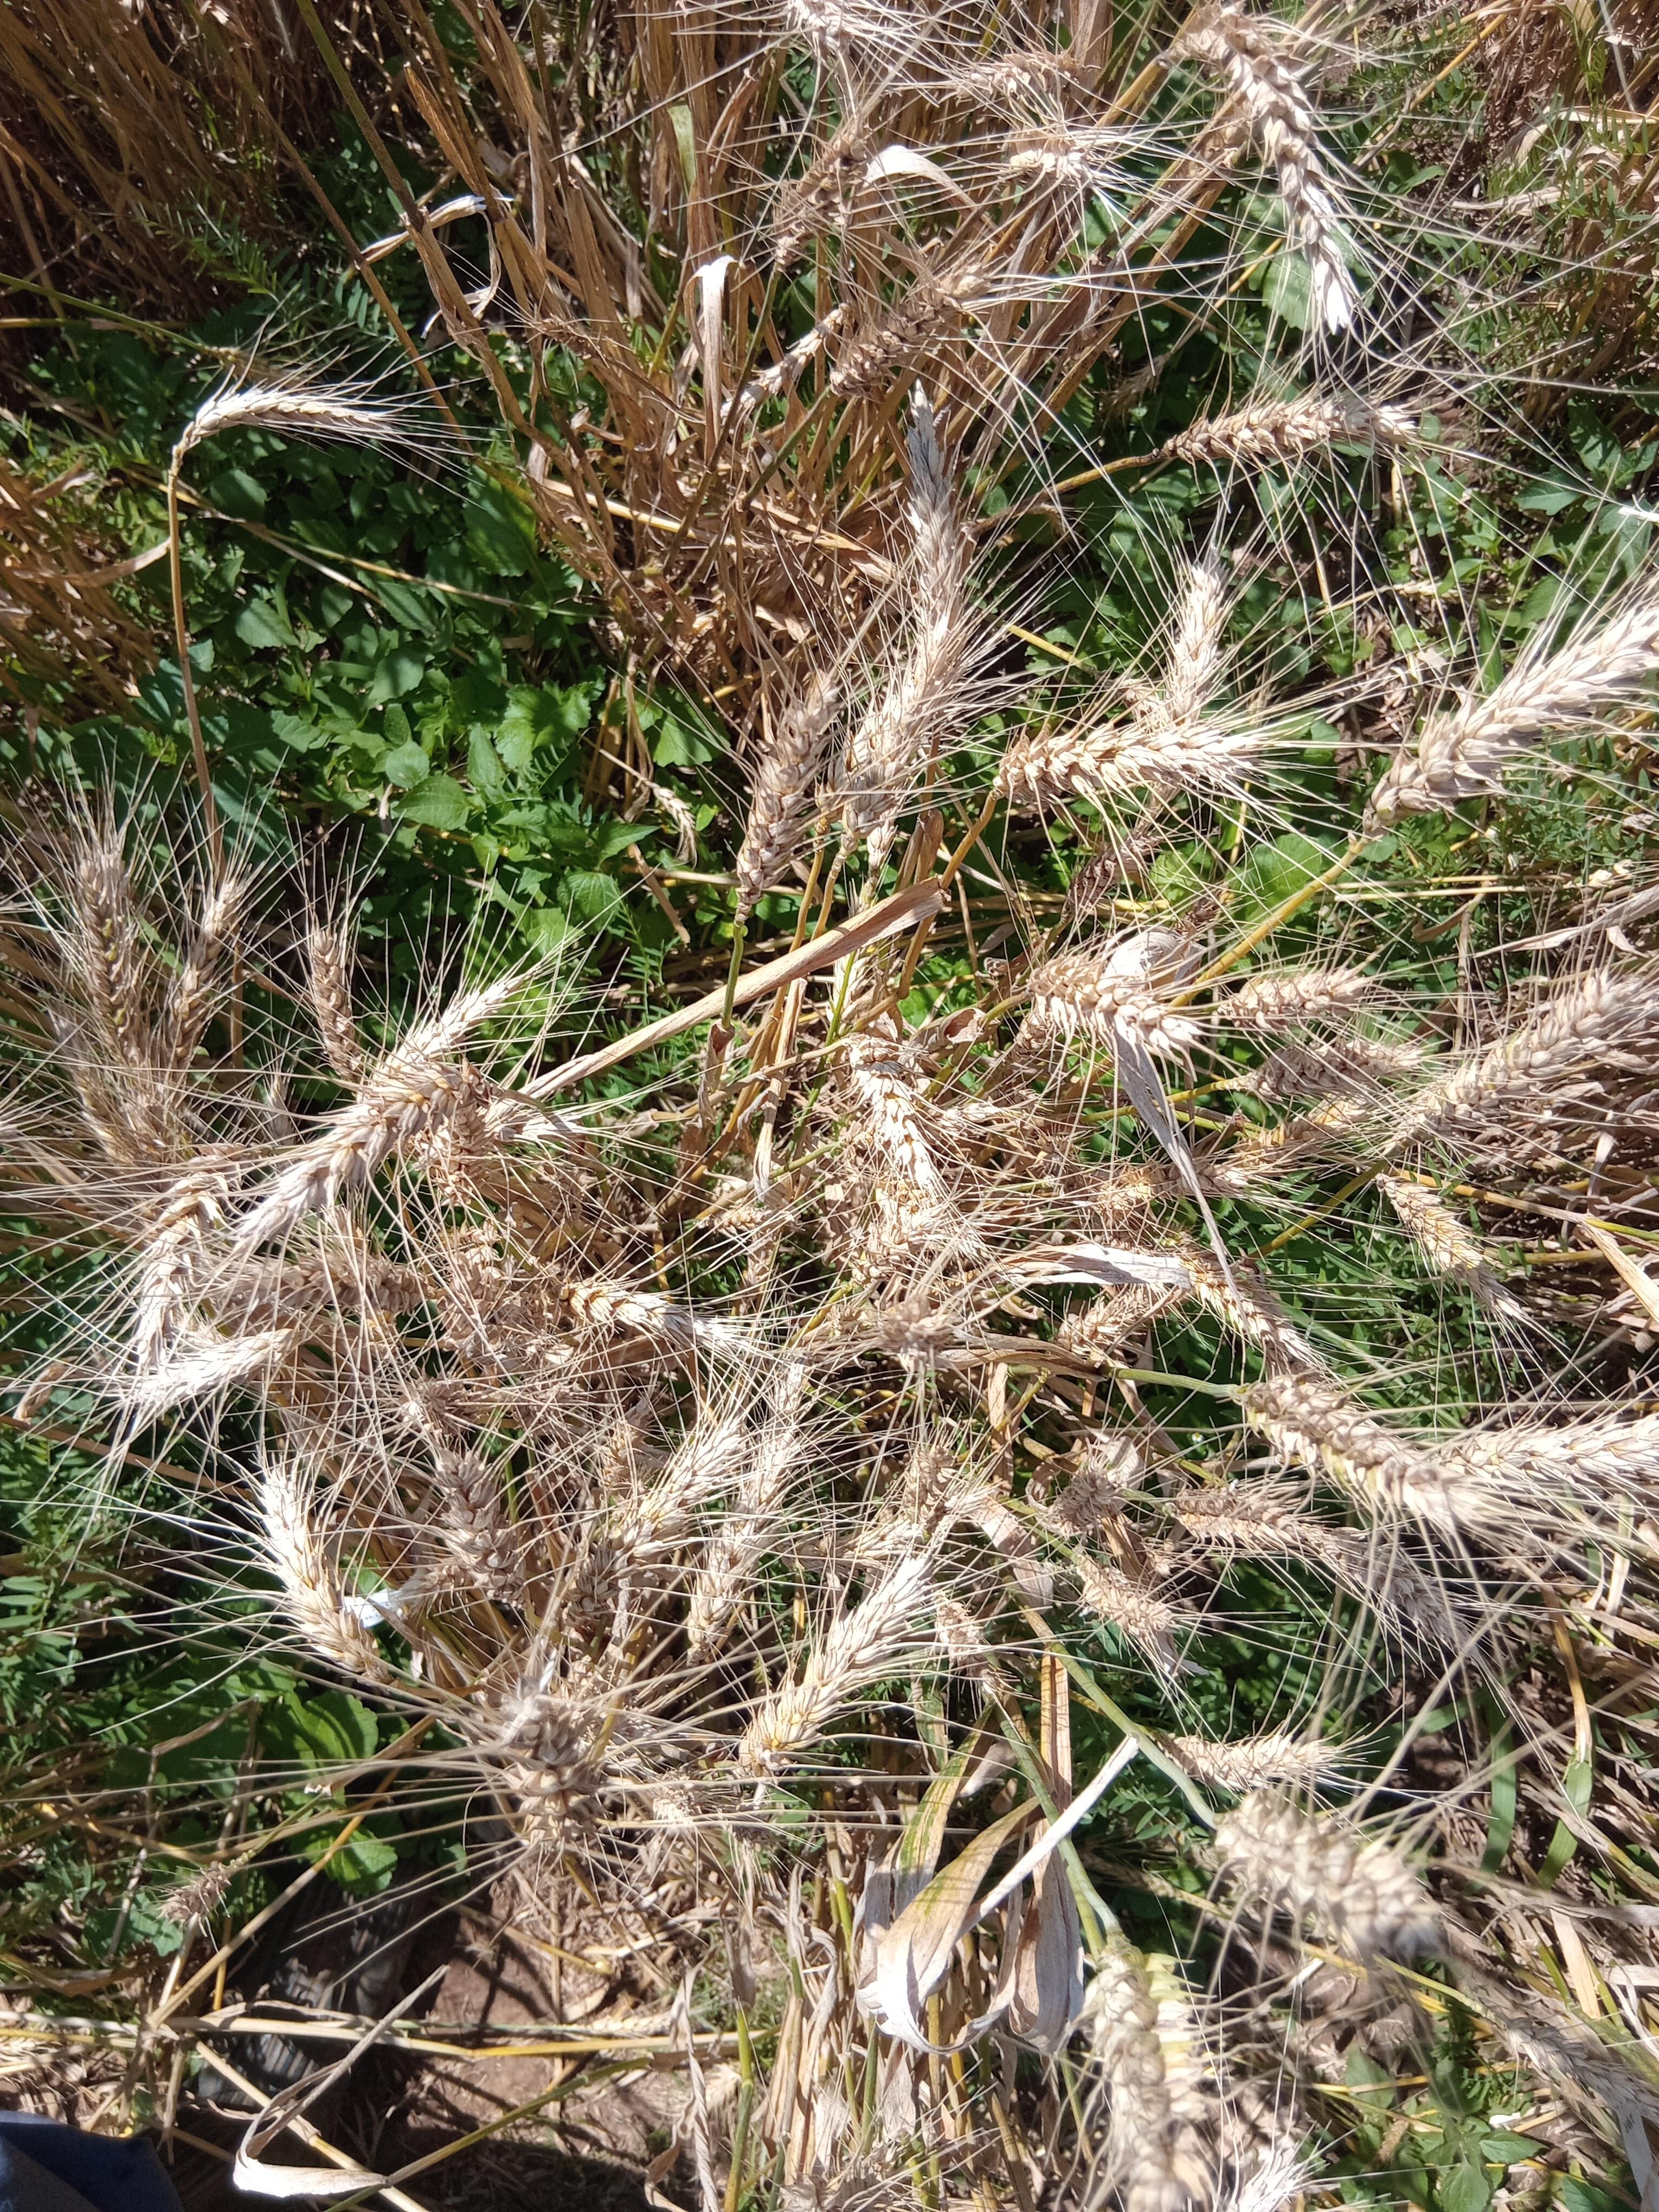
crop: wheat
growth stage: maturity
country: Kenya
